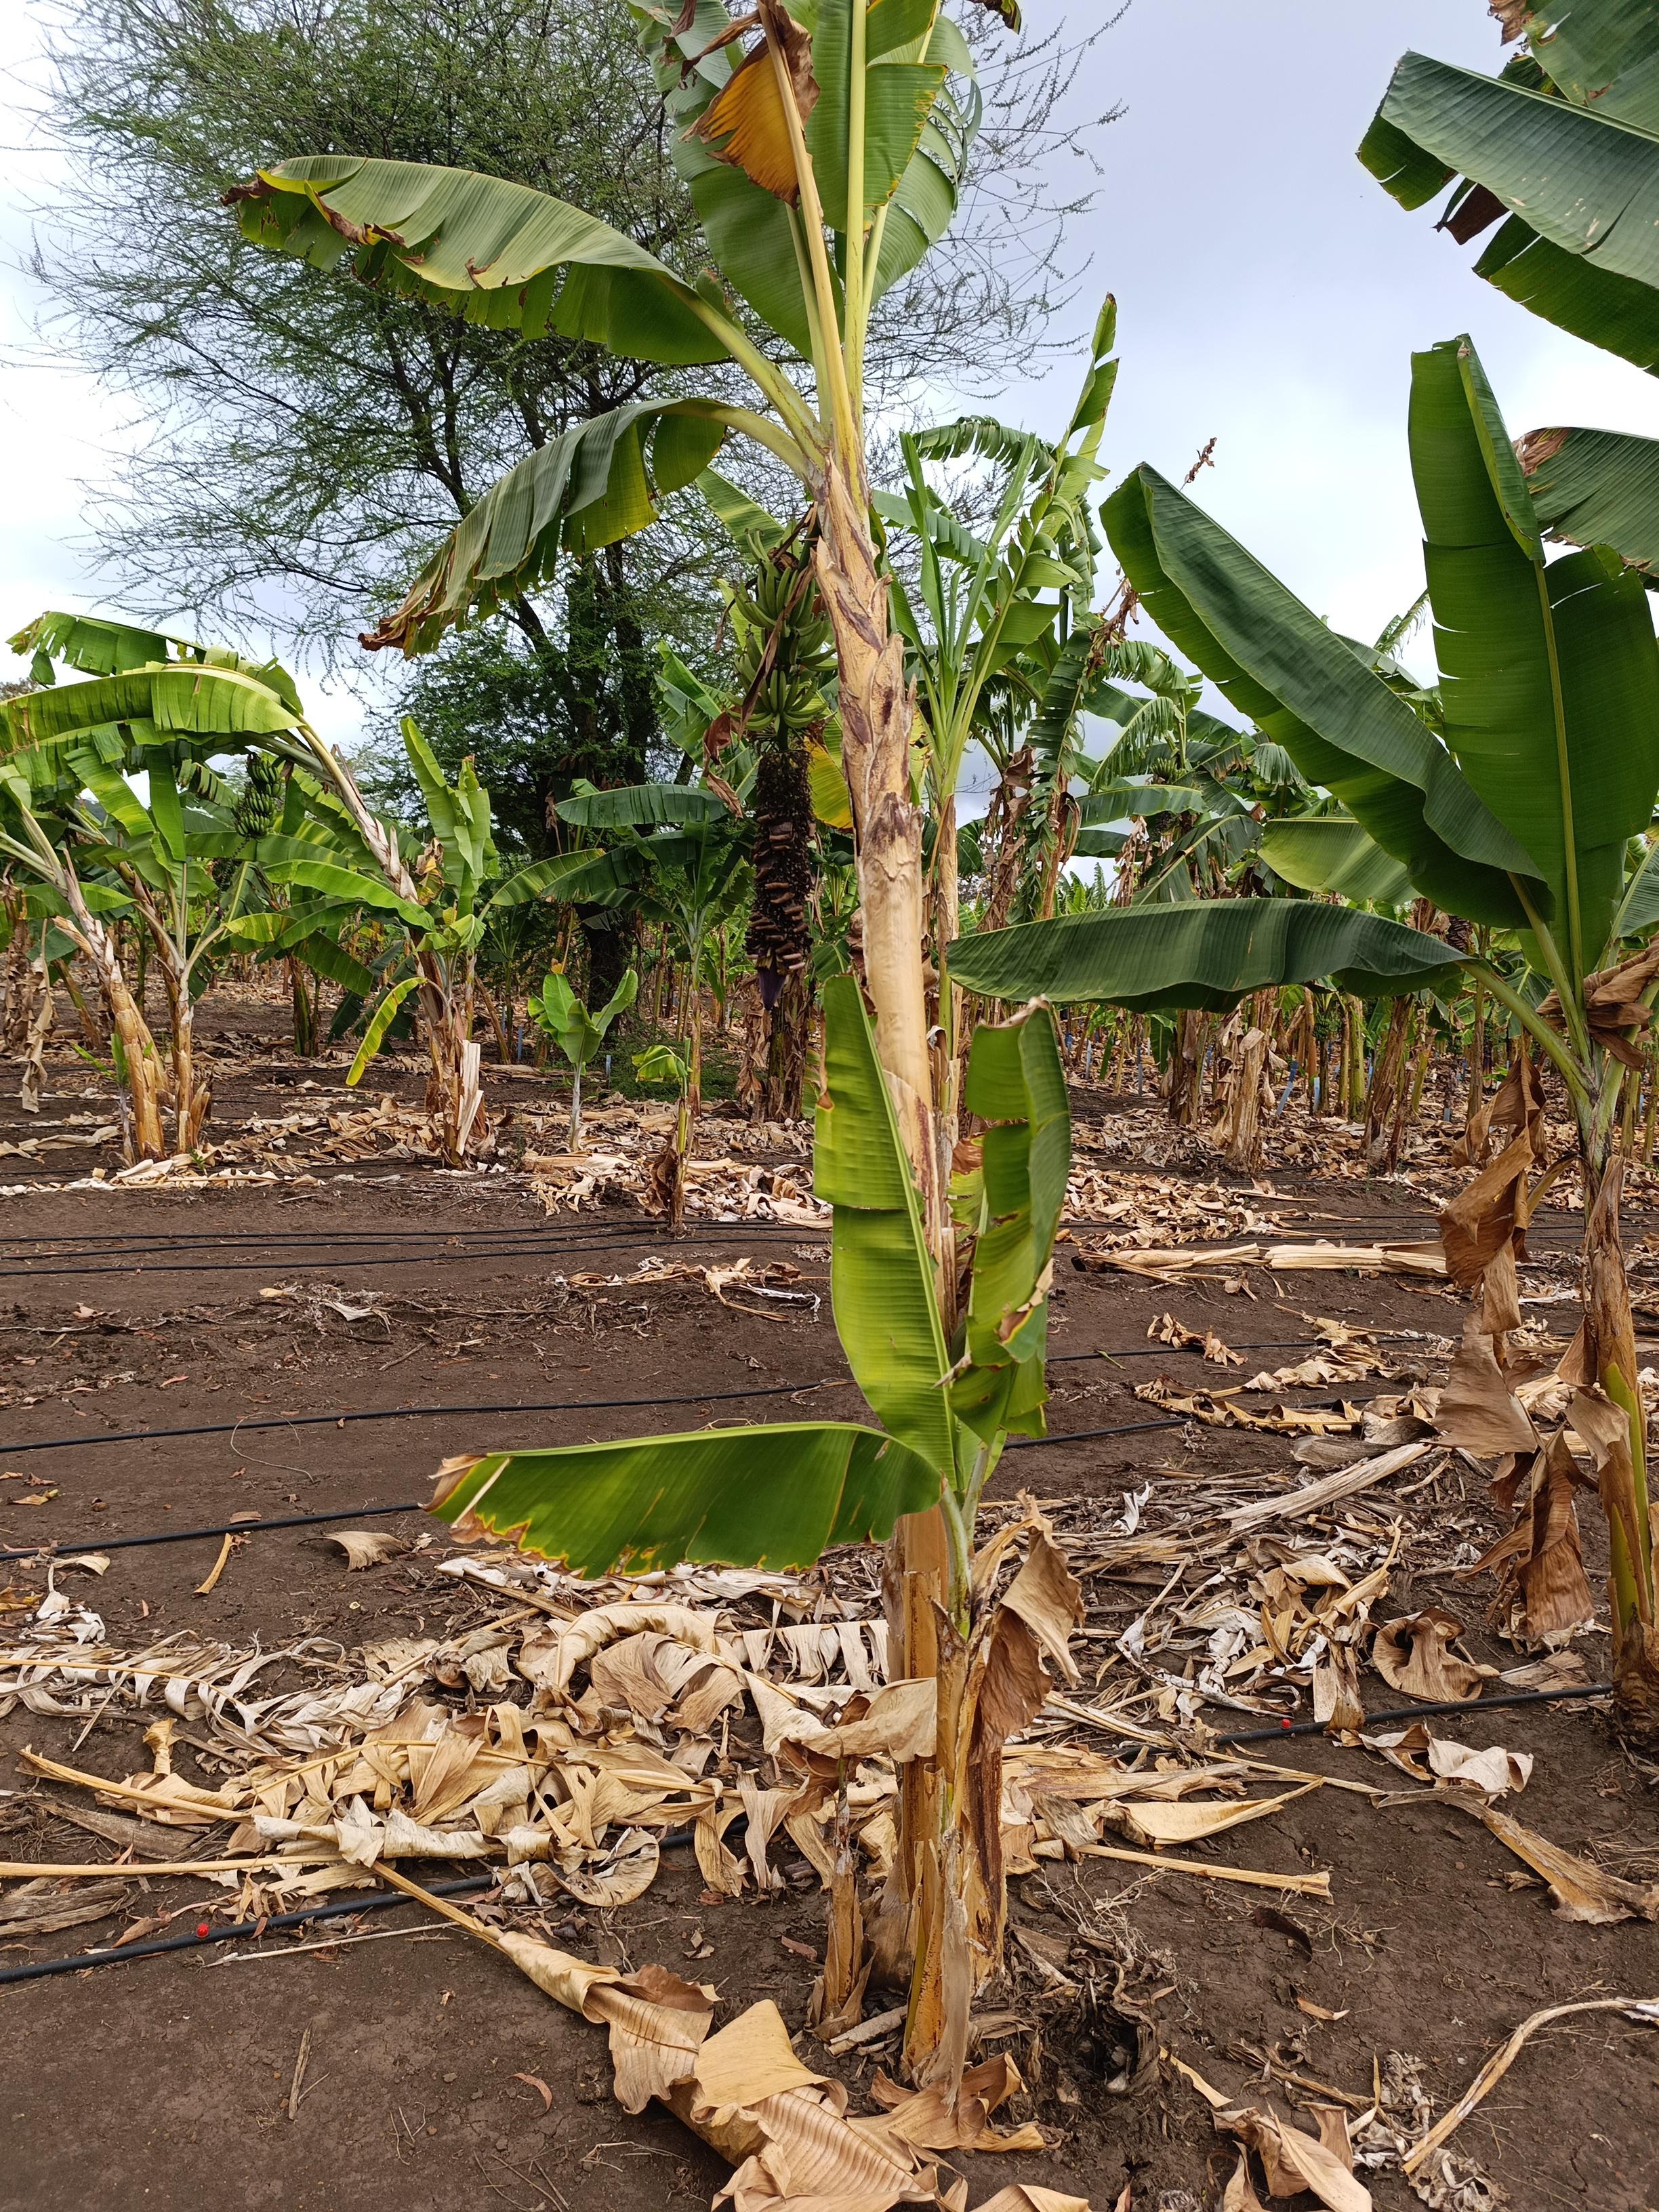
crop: banana
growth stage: vegetative
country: Tanzania
